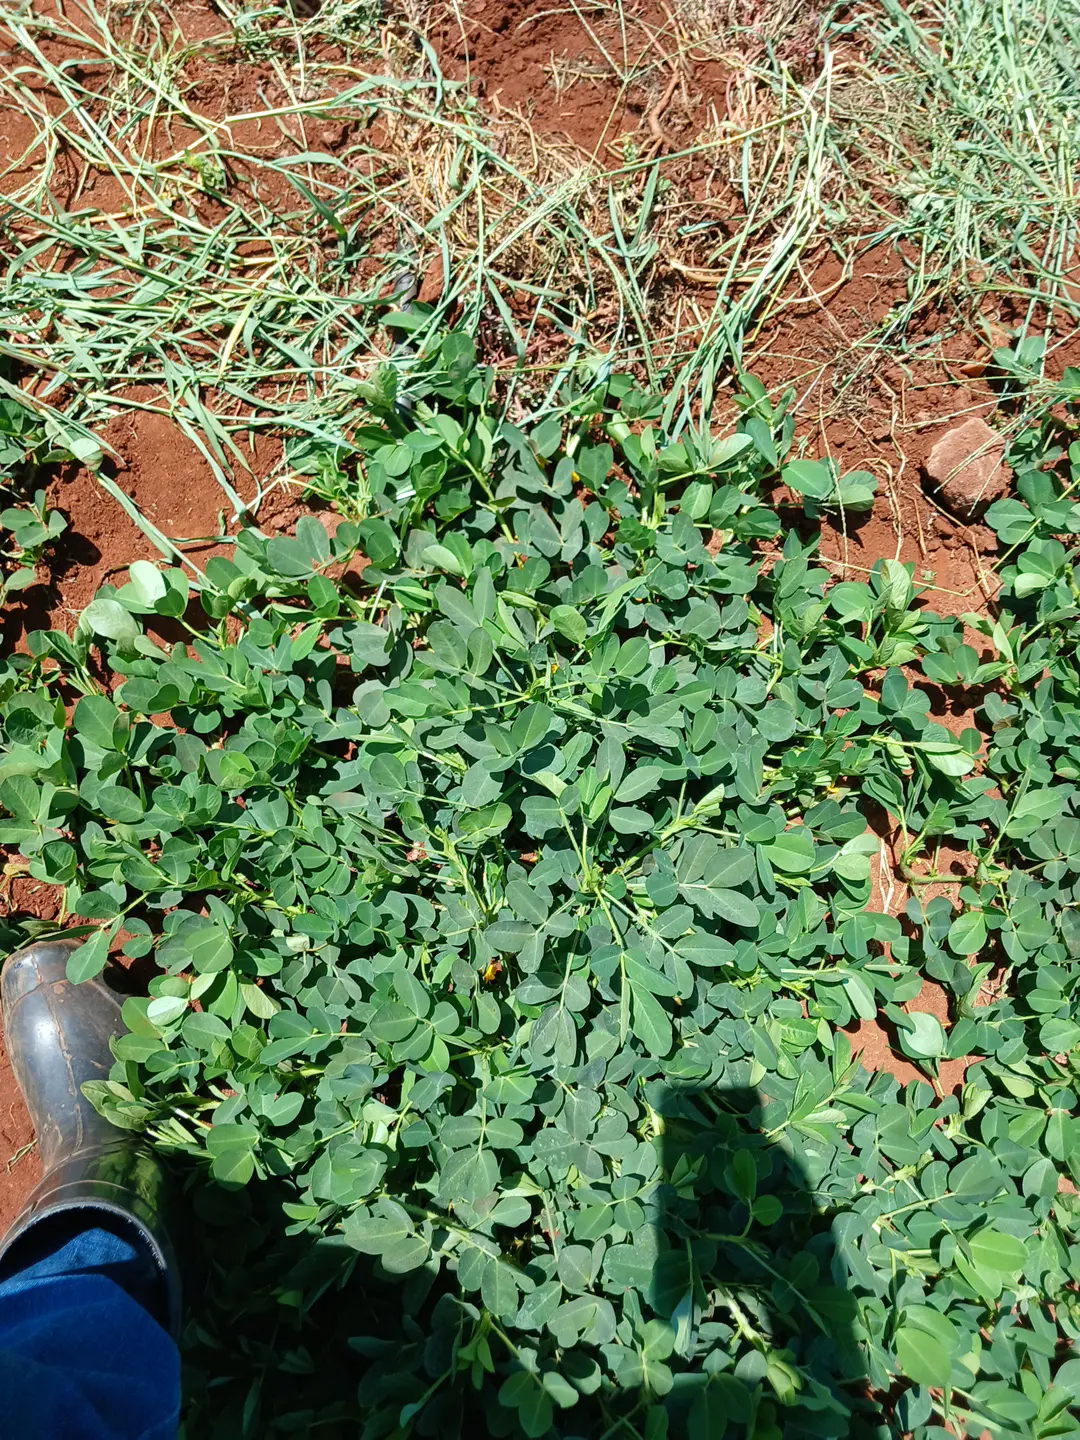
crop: groundnut
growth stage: flowering
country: Kenya
